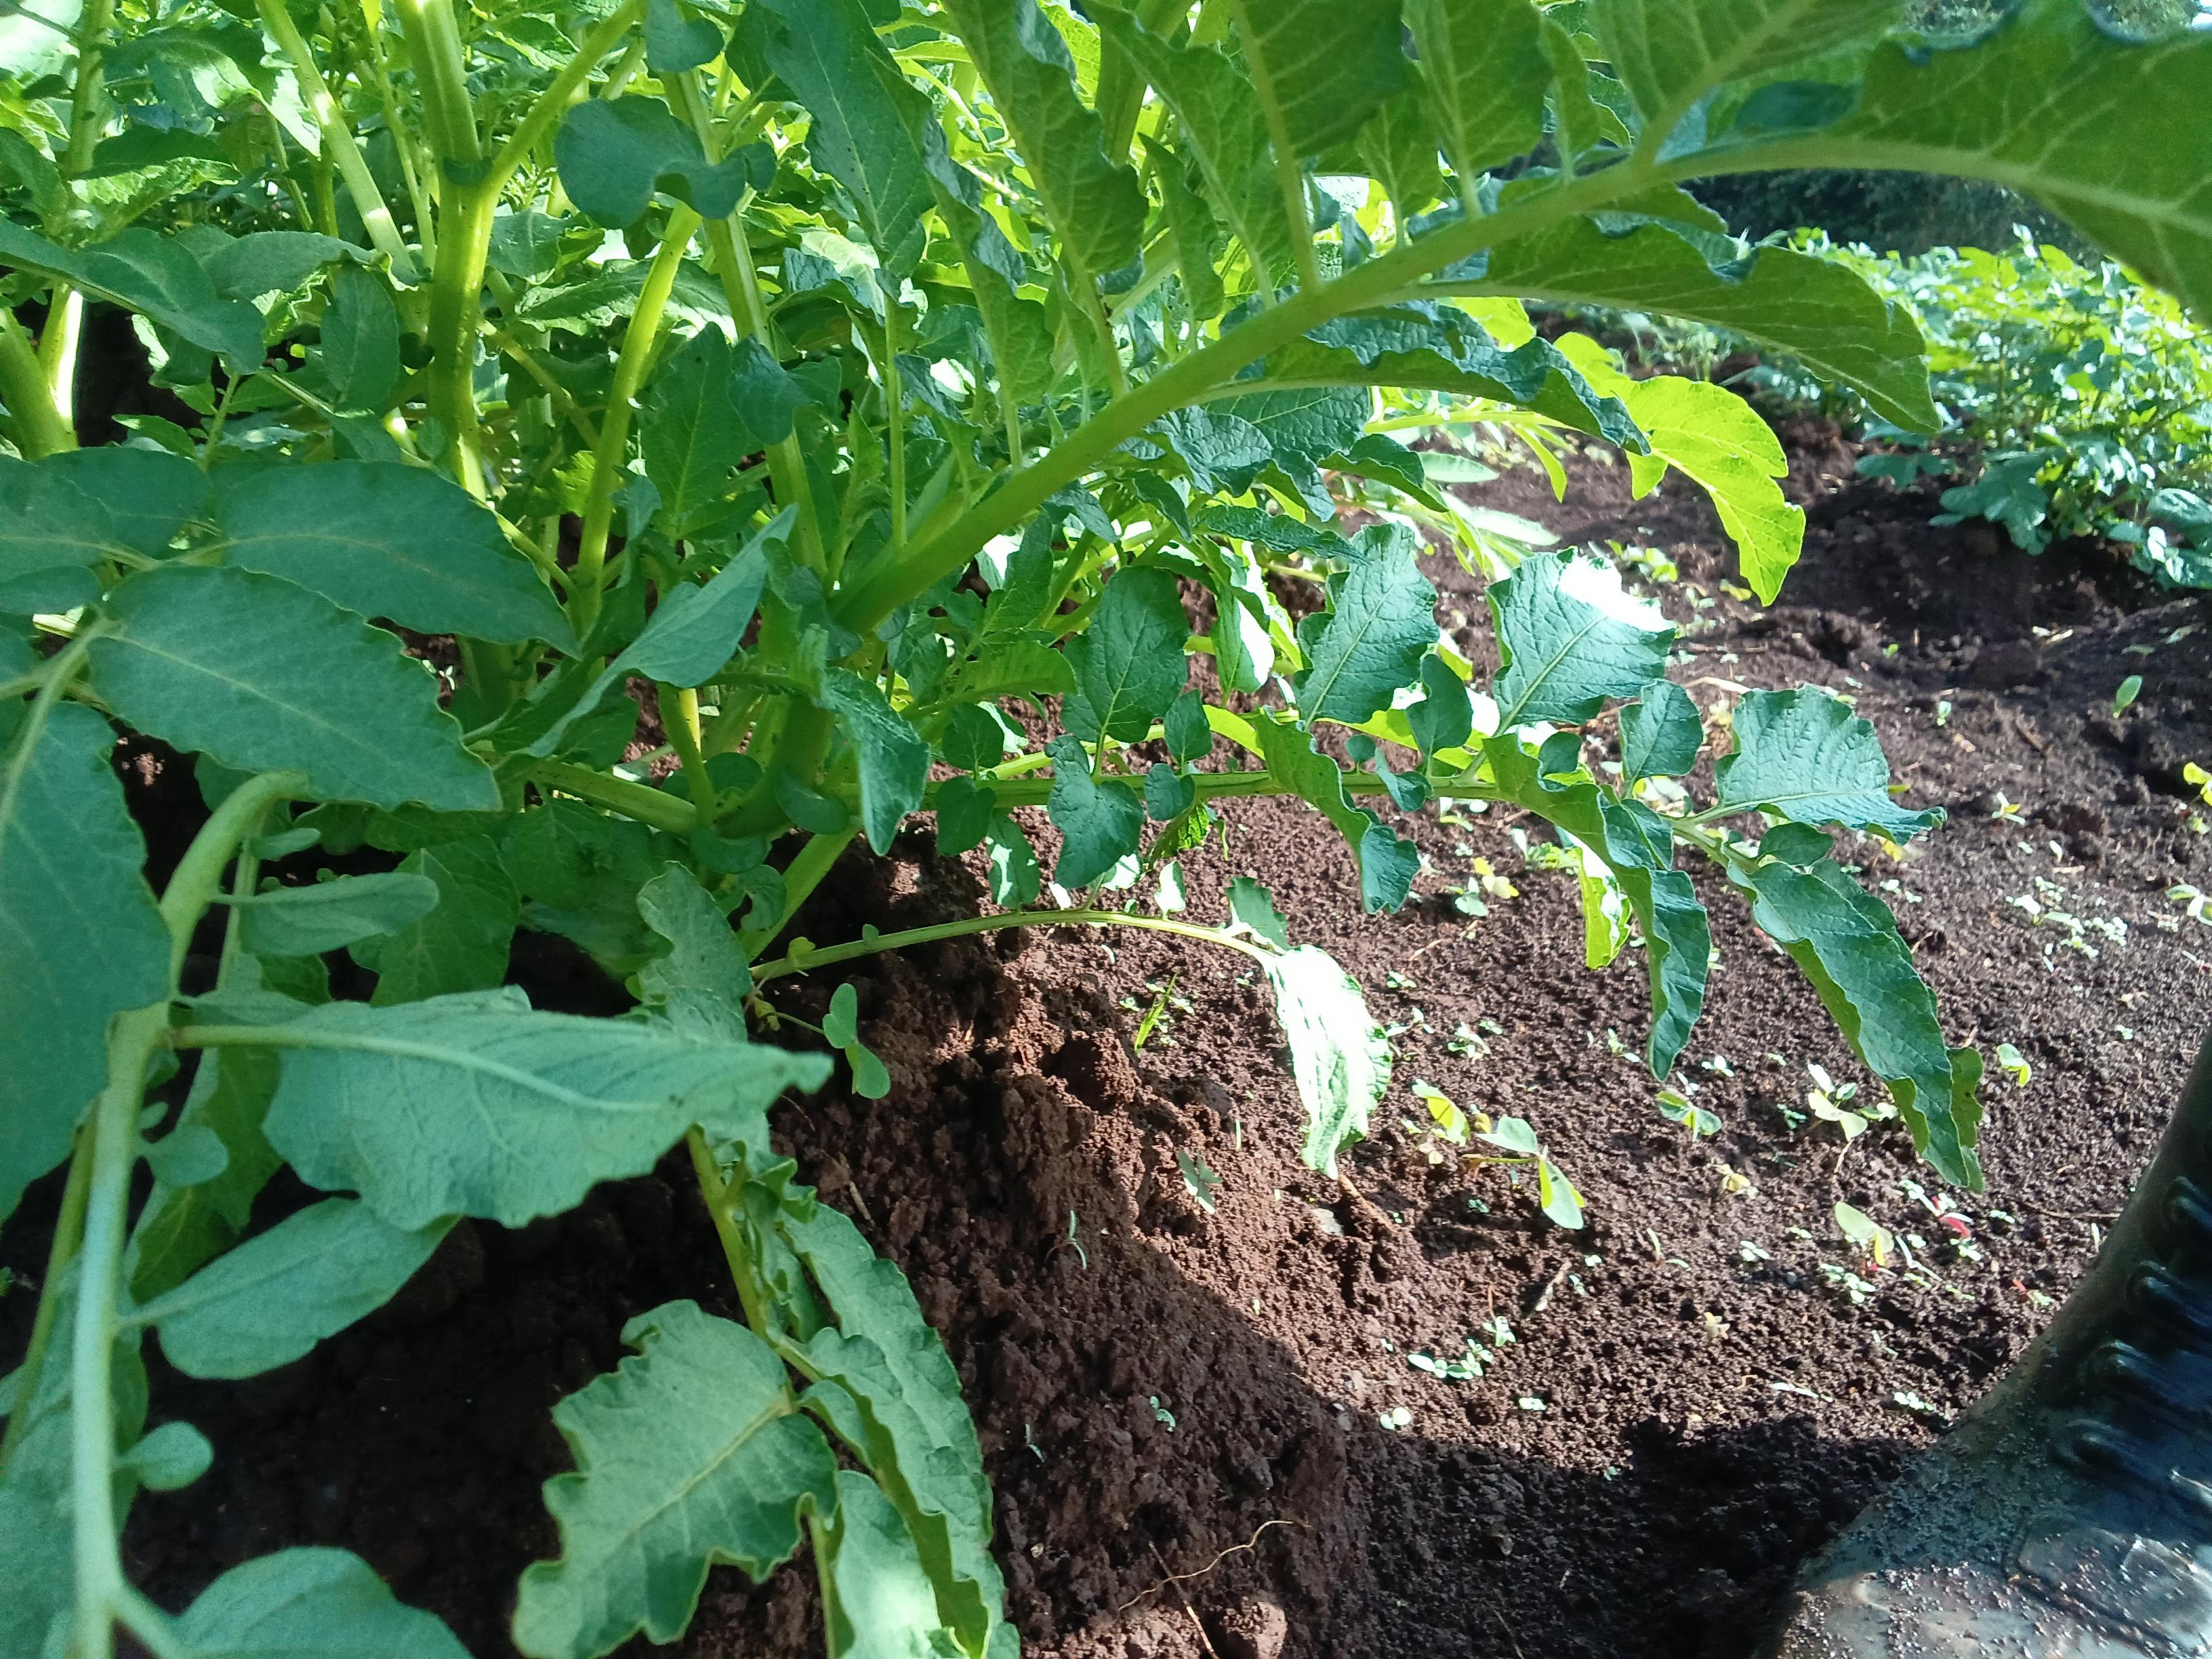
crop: potato
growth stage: vegetative
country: Kenya
